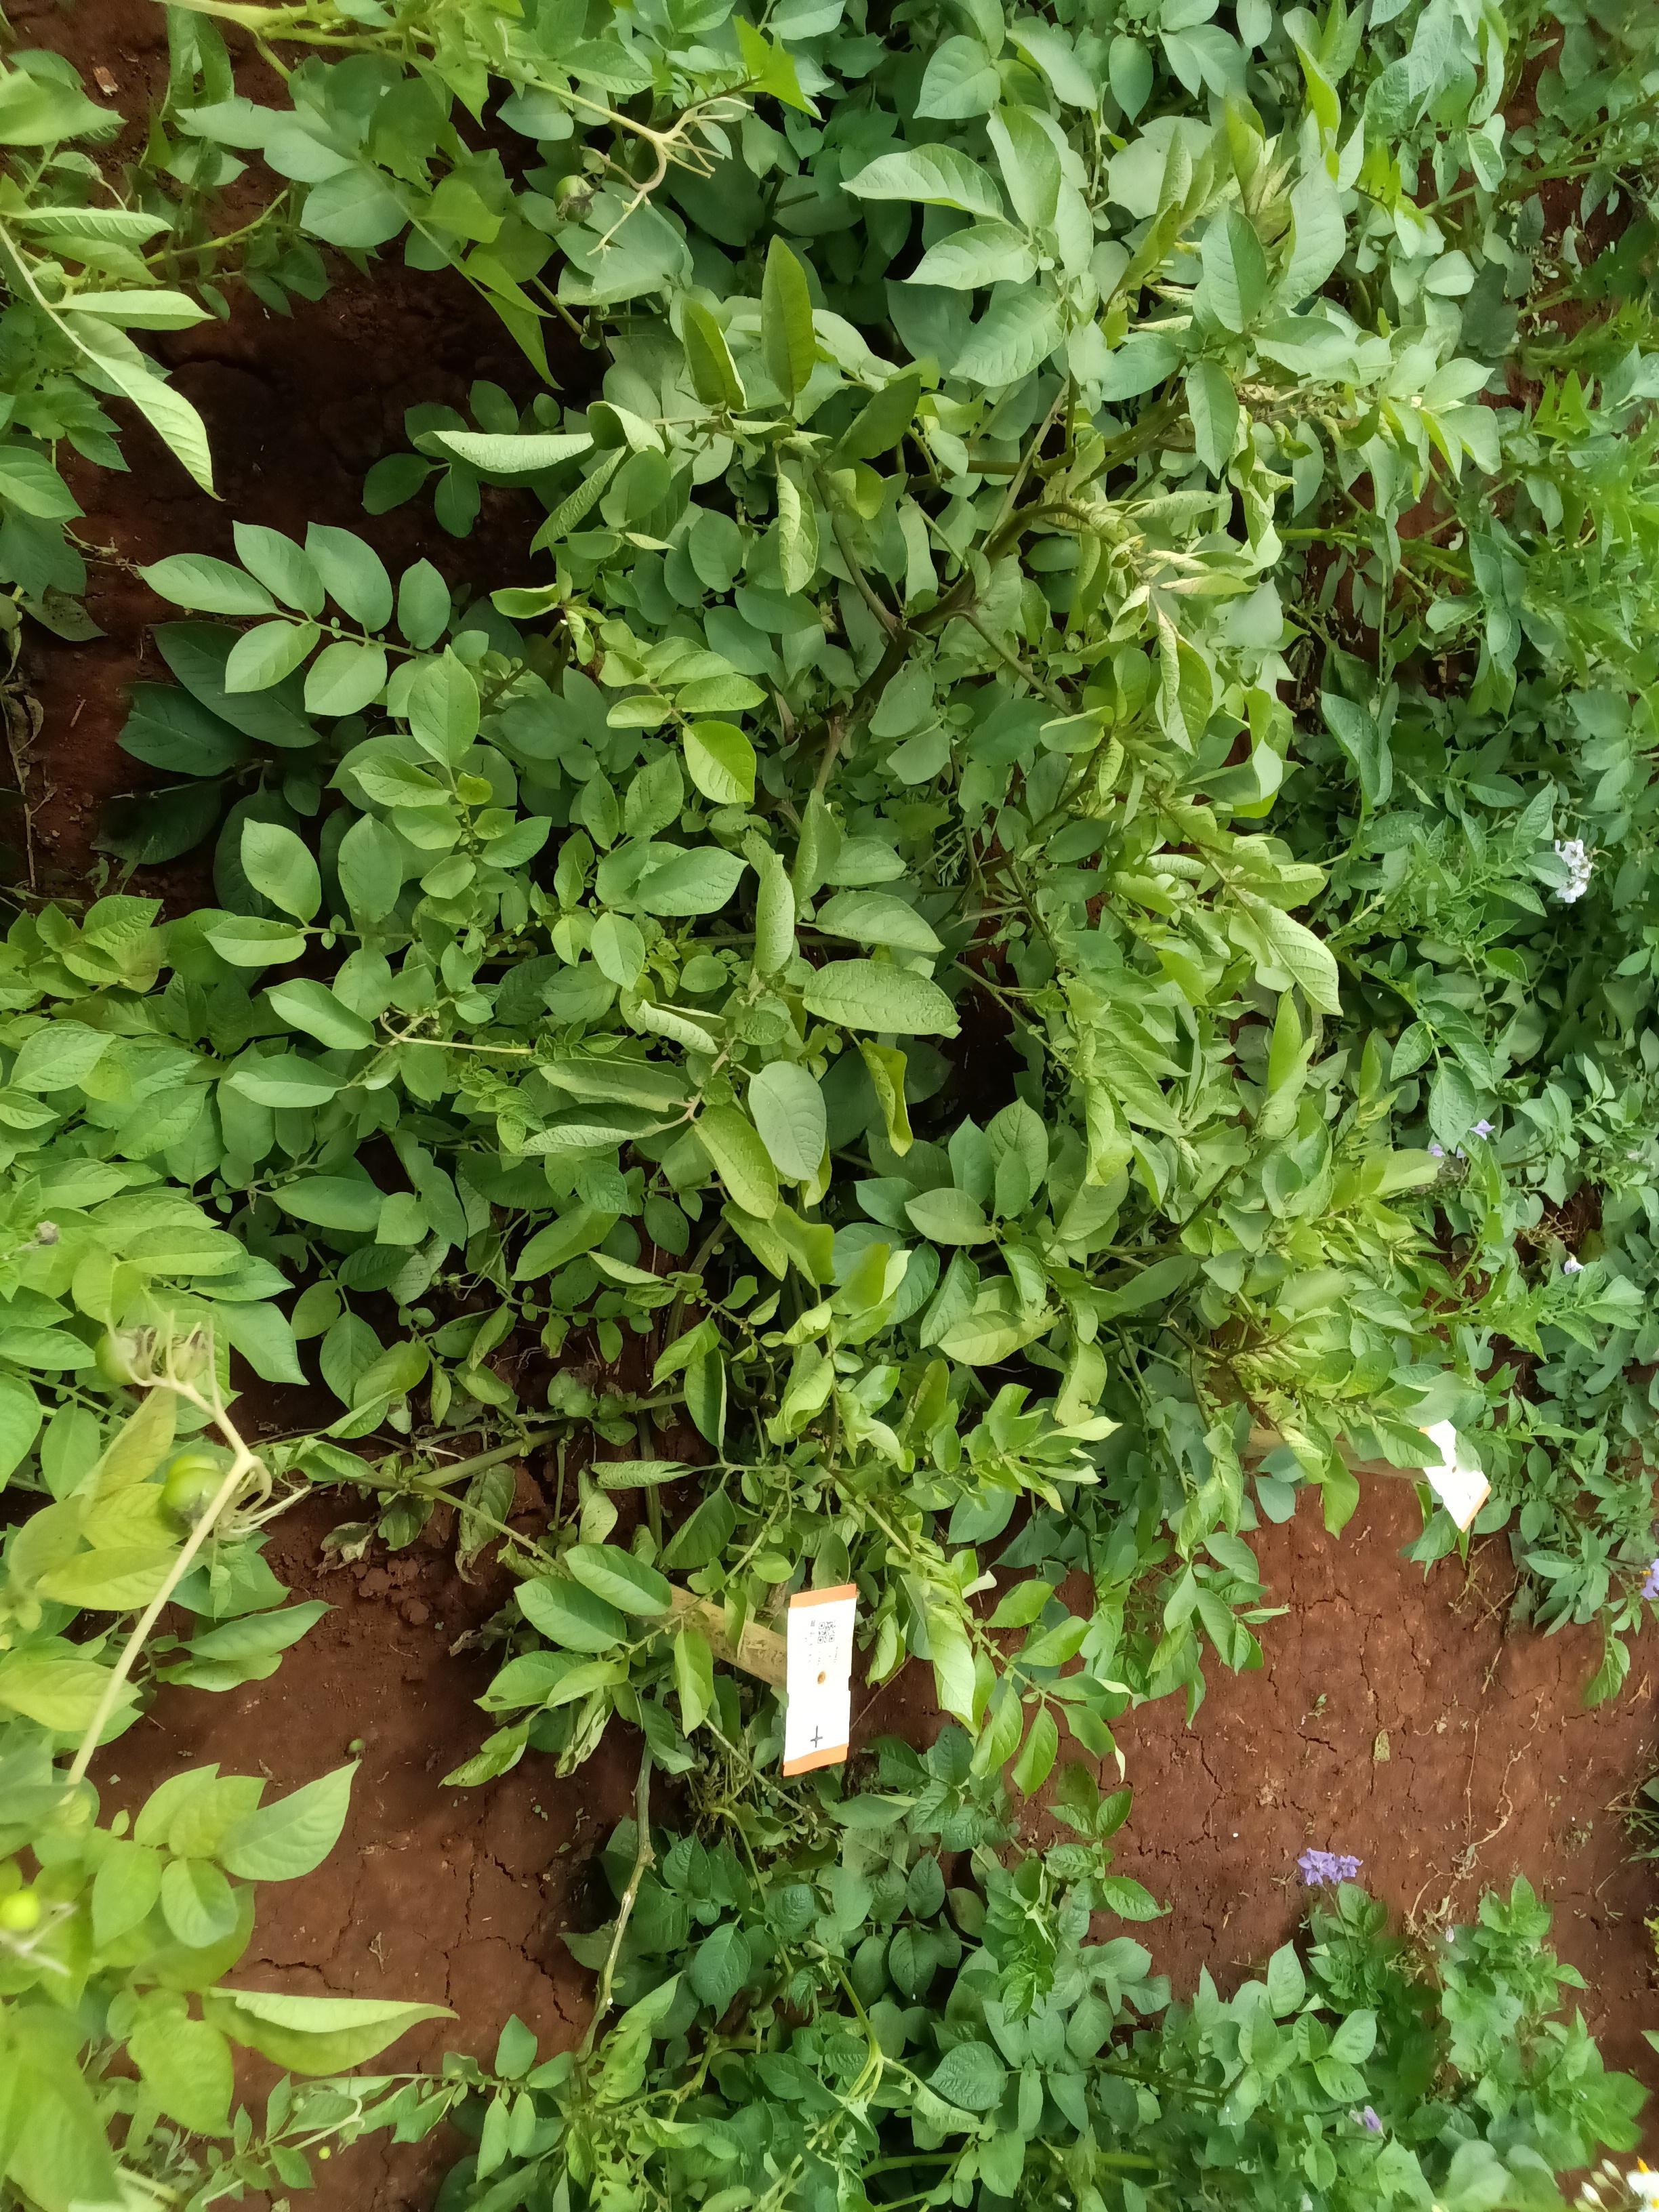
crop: potato
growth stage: maturity
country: Kenya
